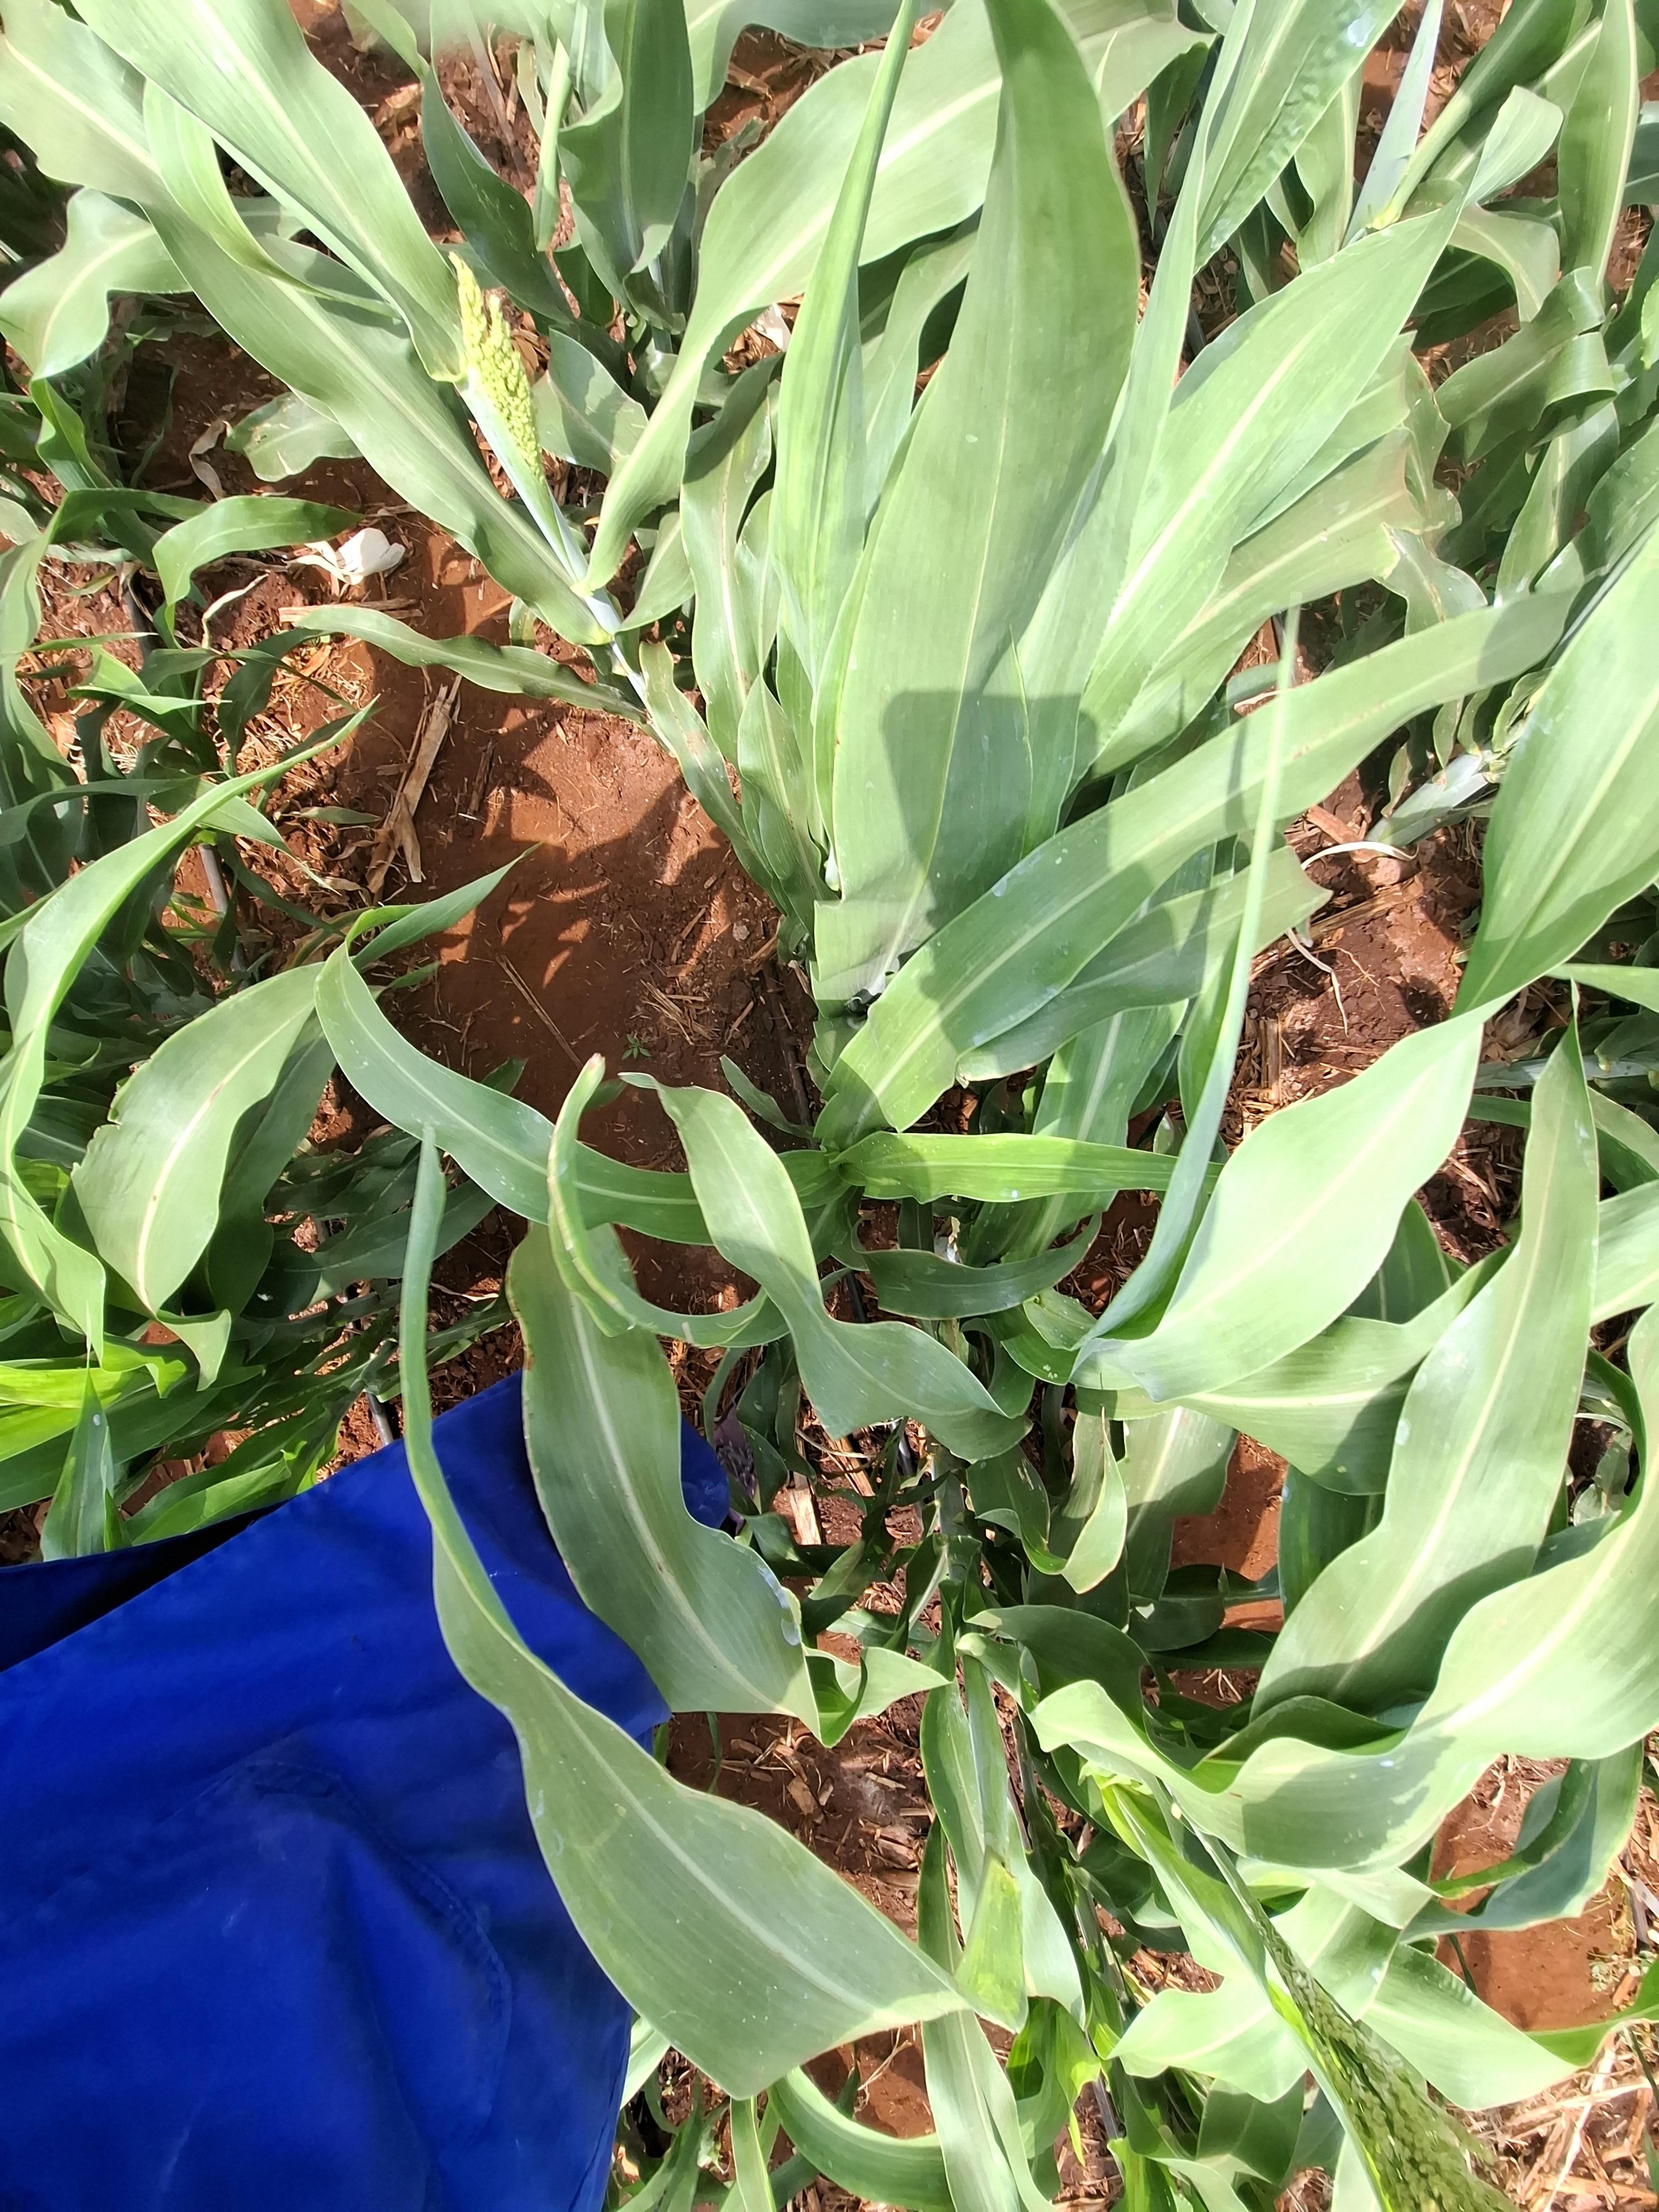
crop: sorghum
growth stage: vegetative
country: Kenya
